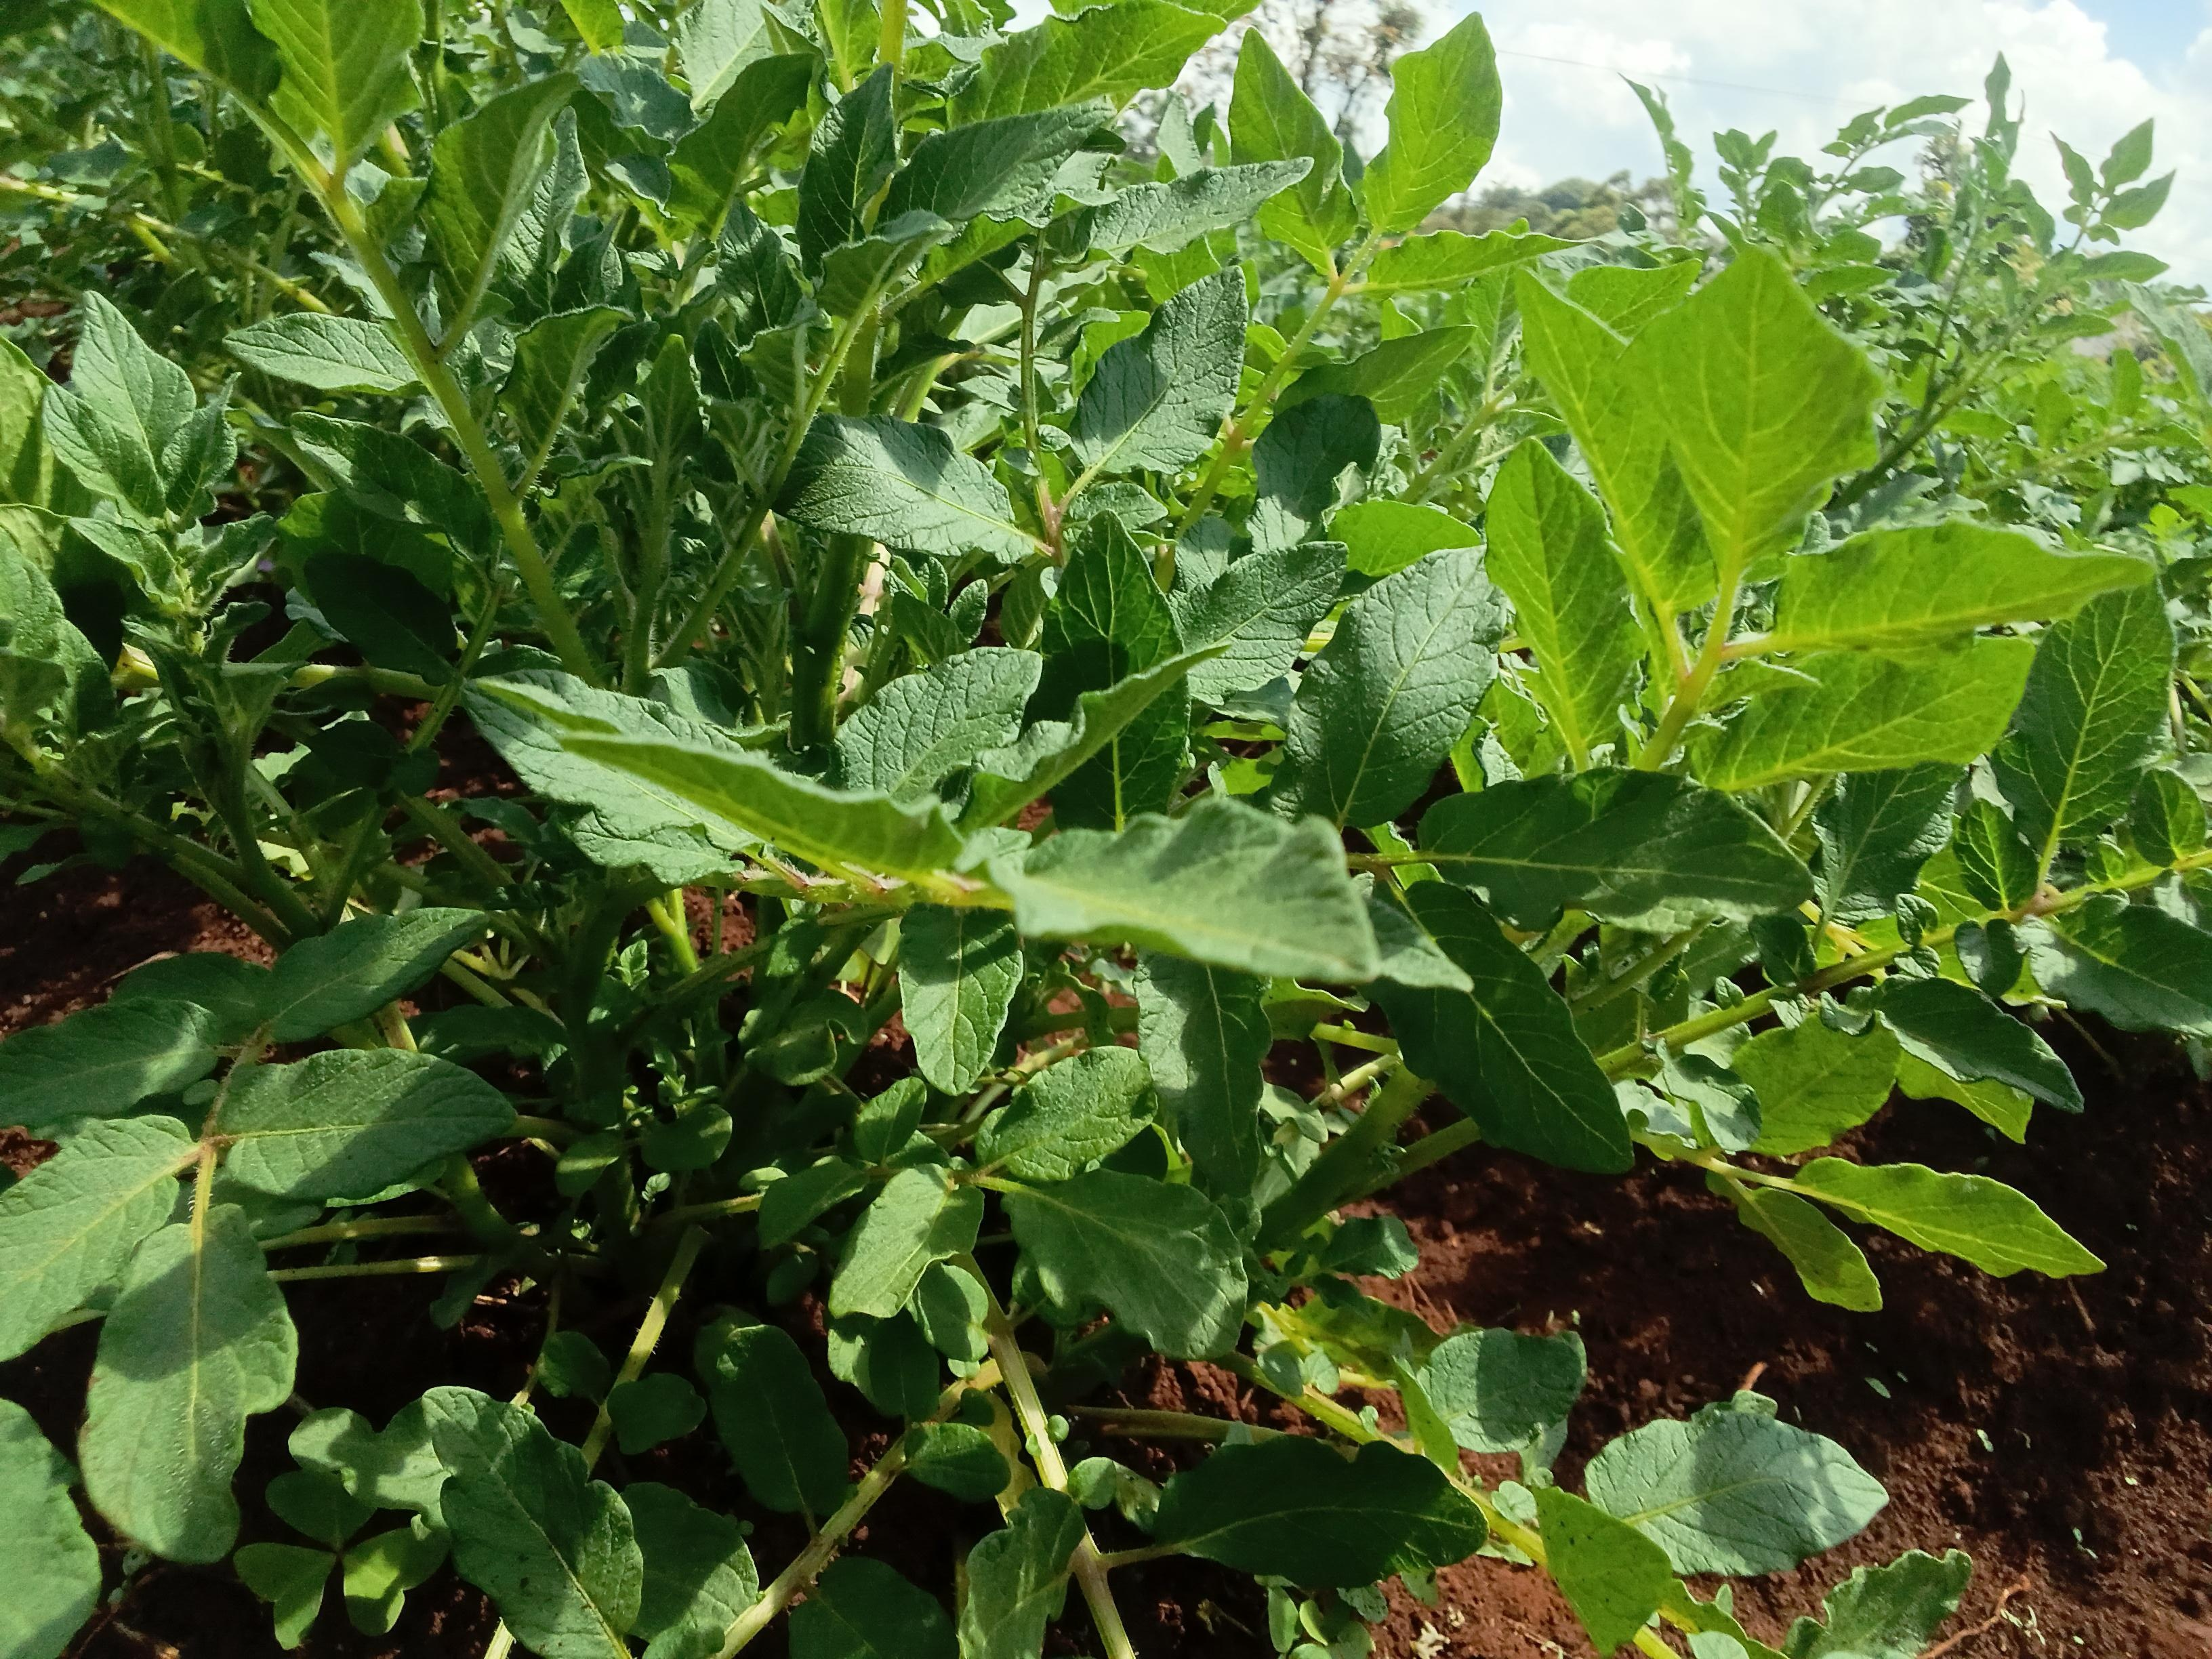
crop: potato
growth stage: vegetative
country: Kenya
